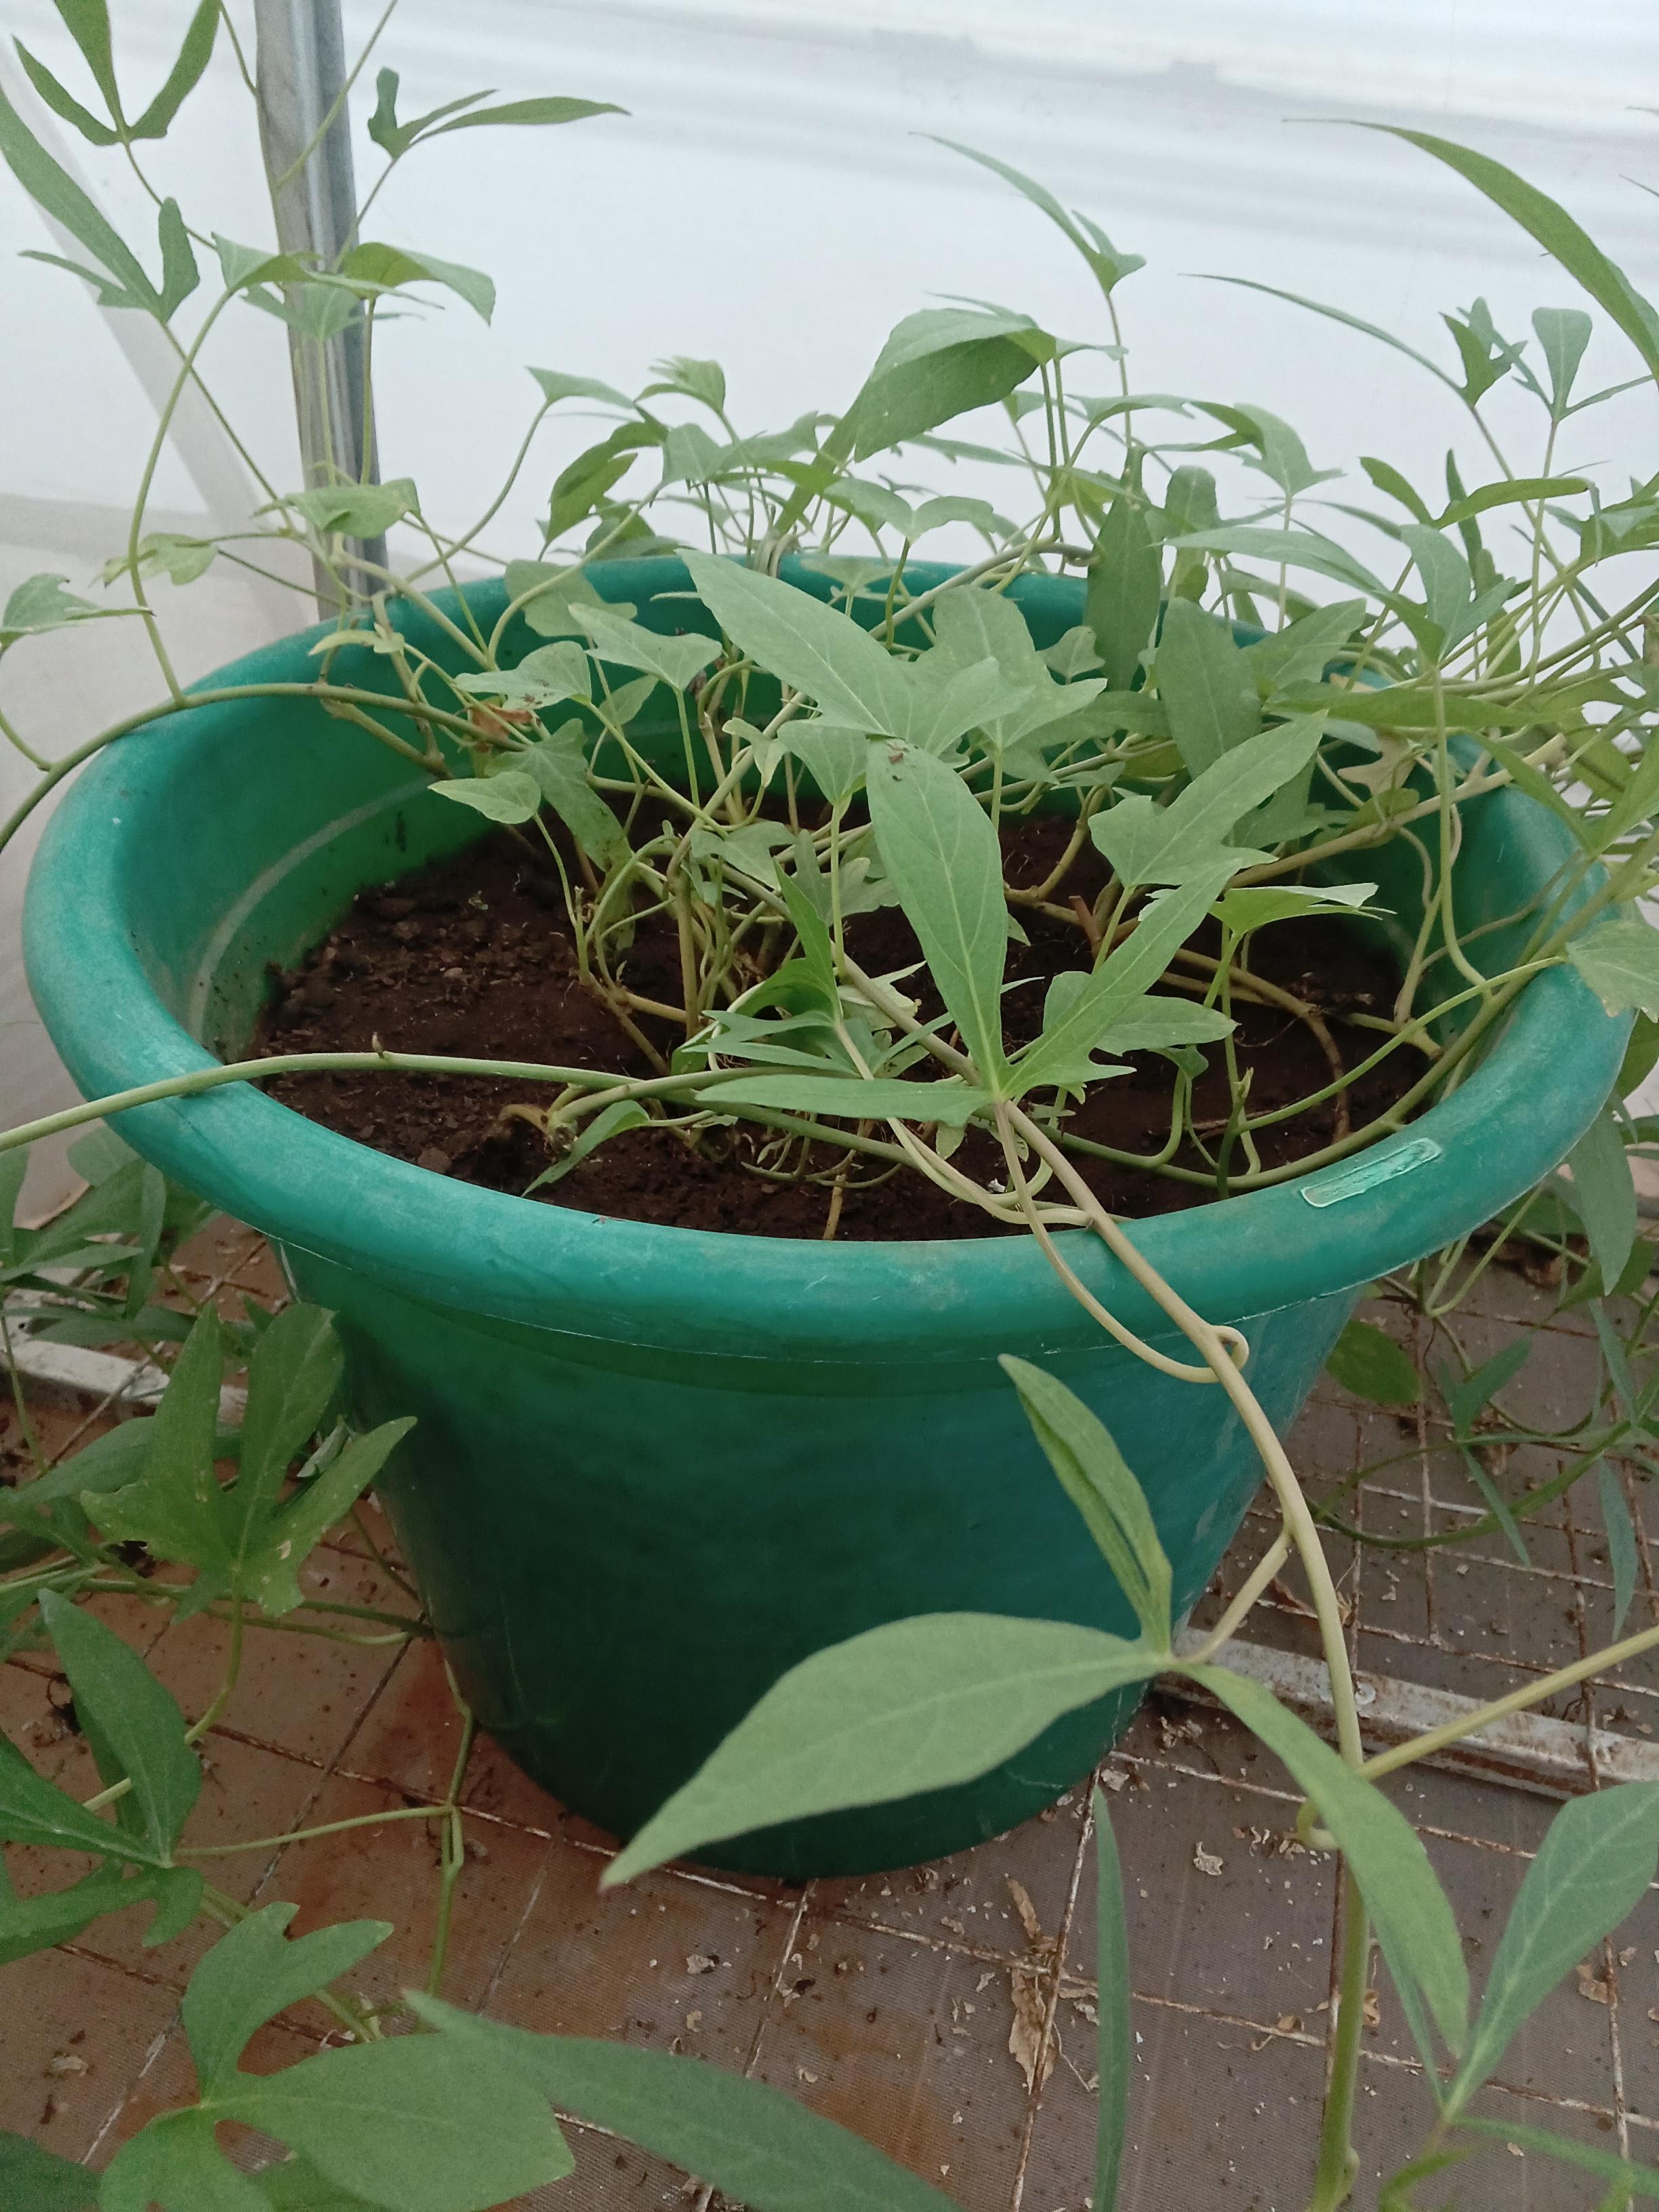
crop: sweet potato
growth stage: vegetative
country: Kenya
